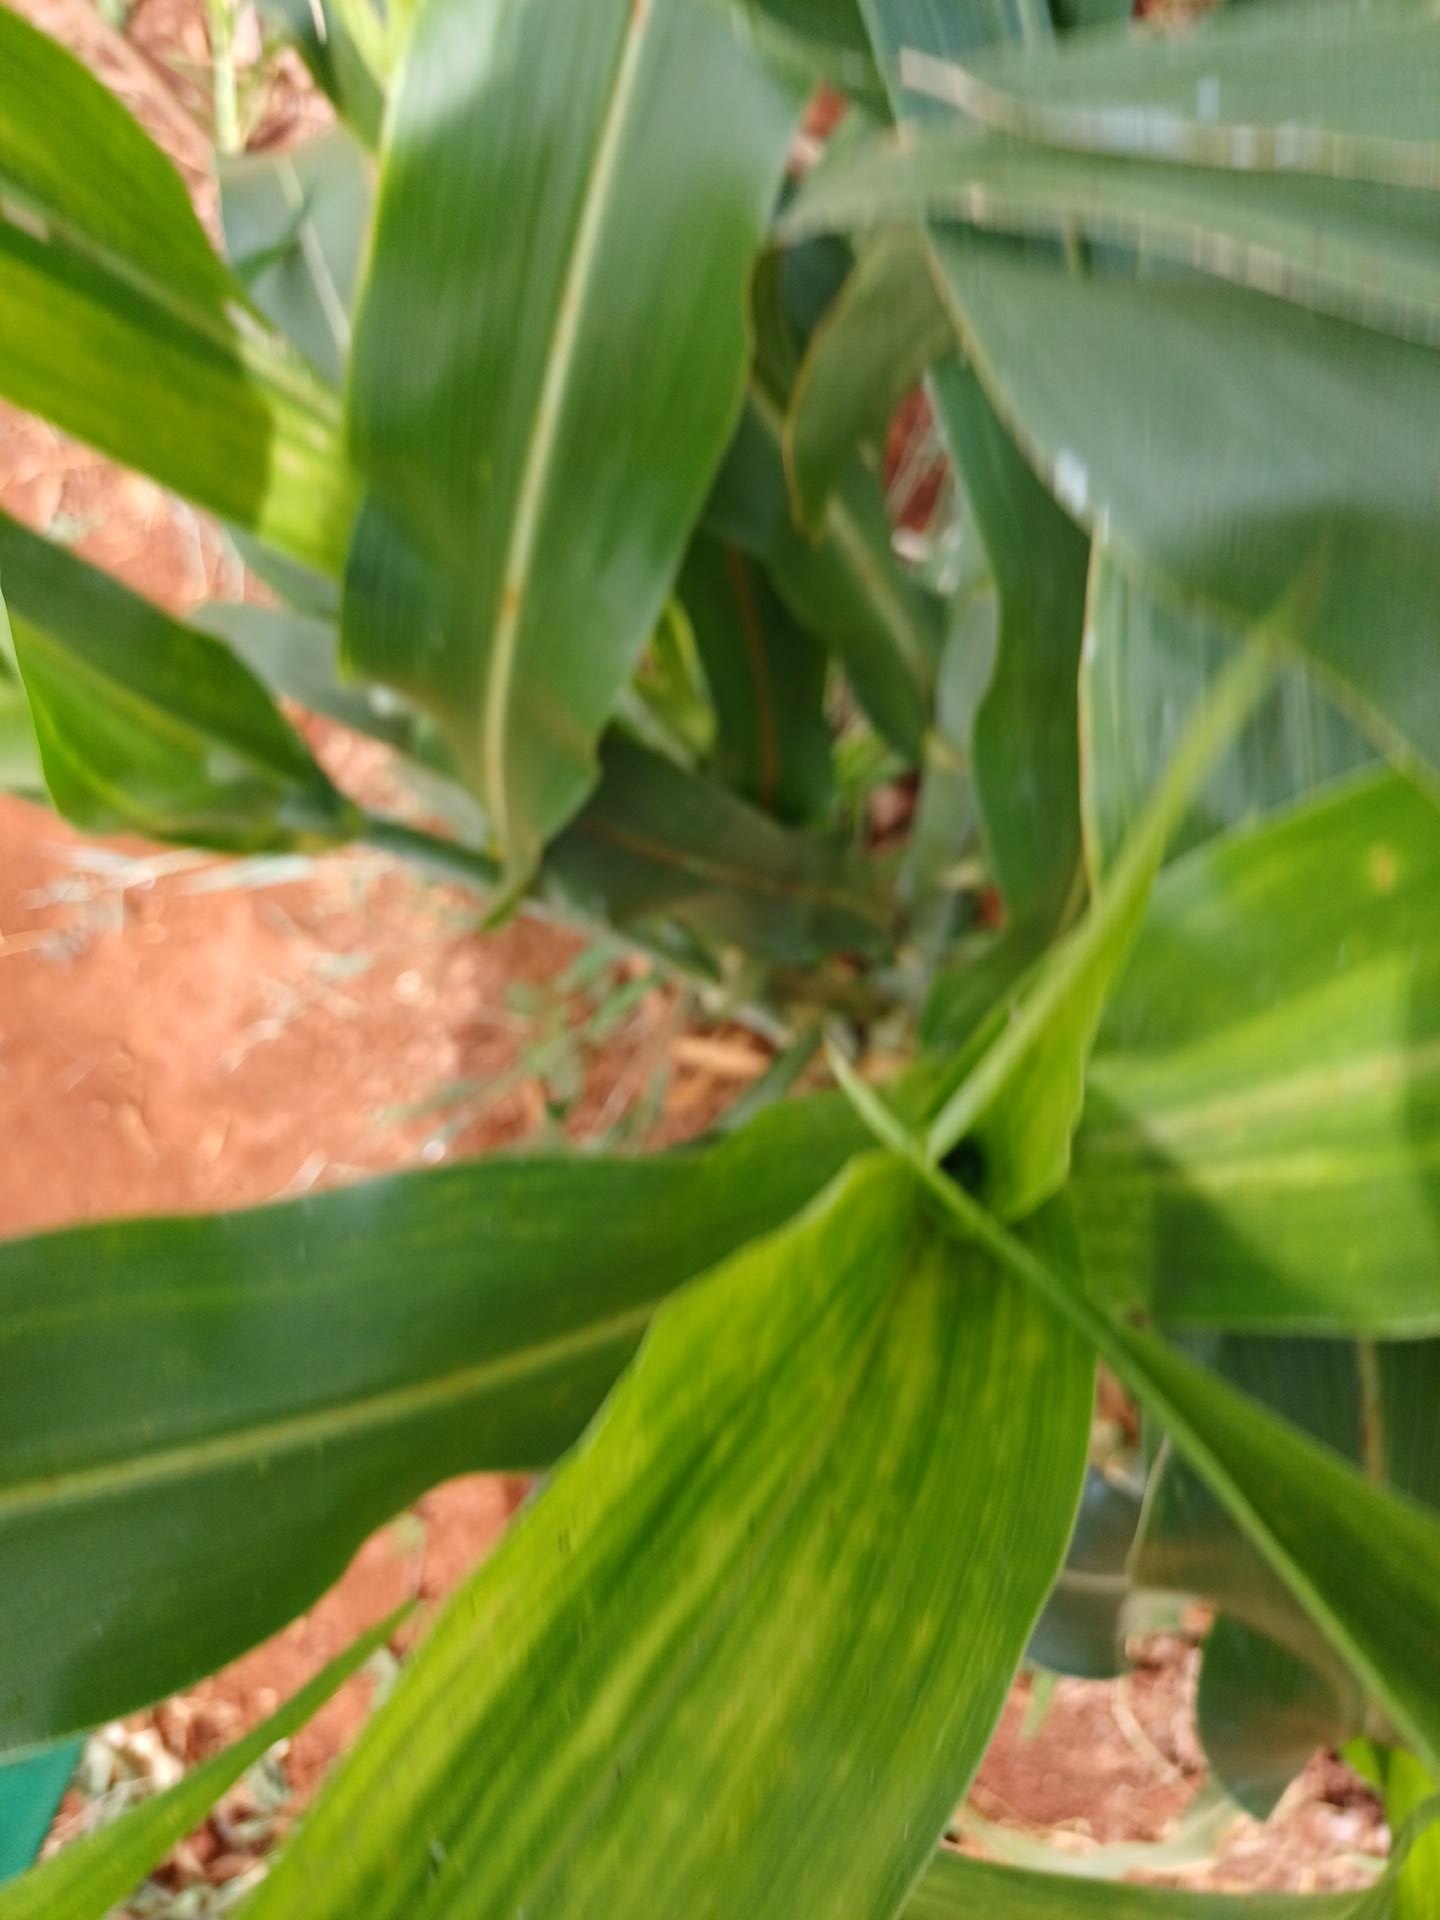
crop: sorghum
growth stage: heading tuber
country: Kenya
